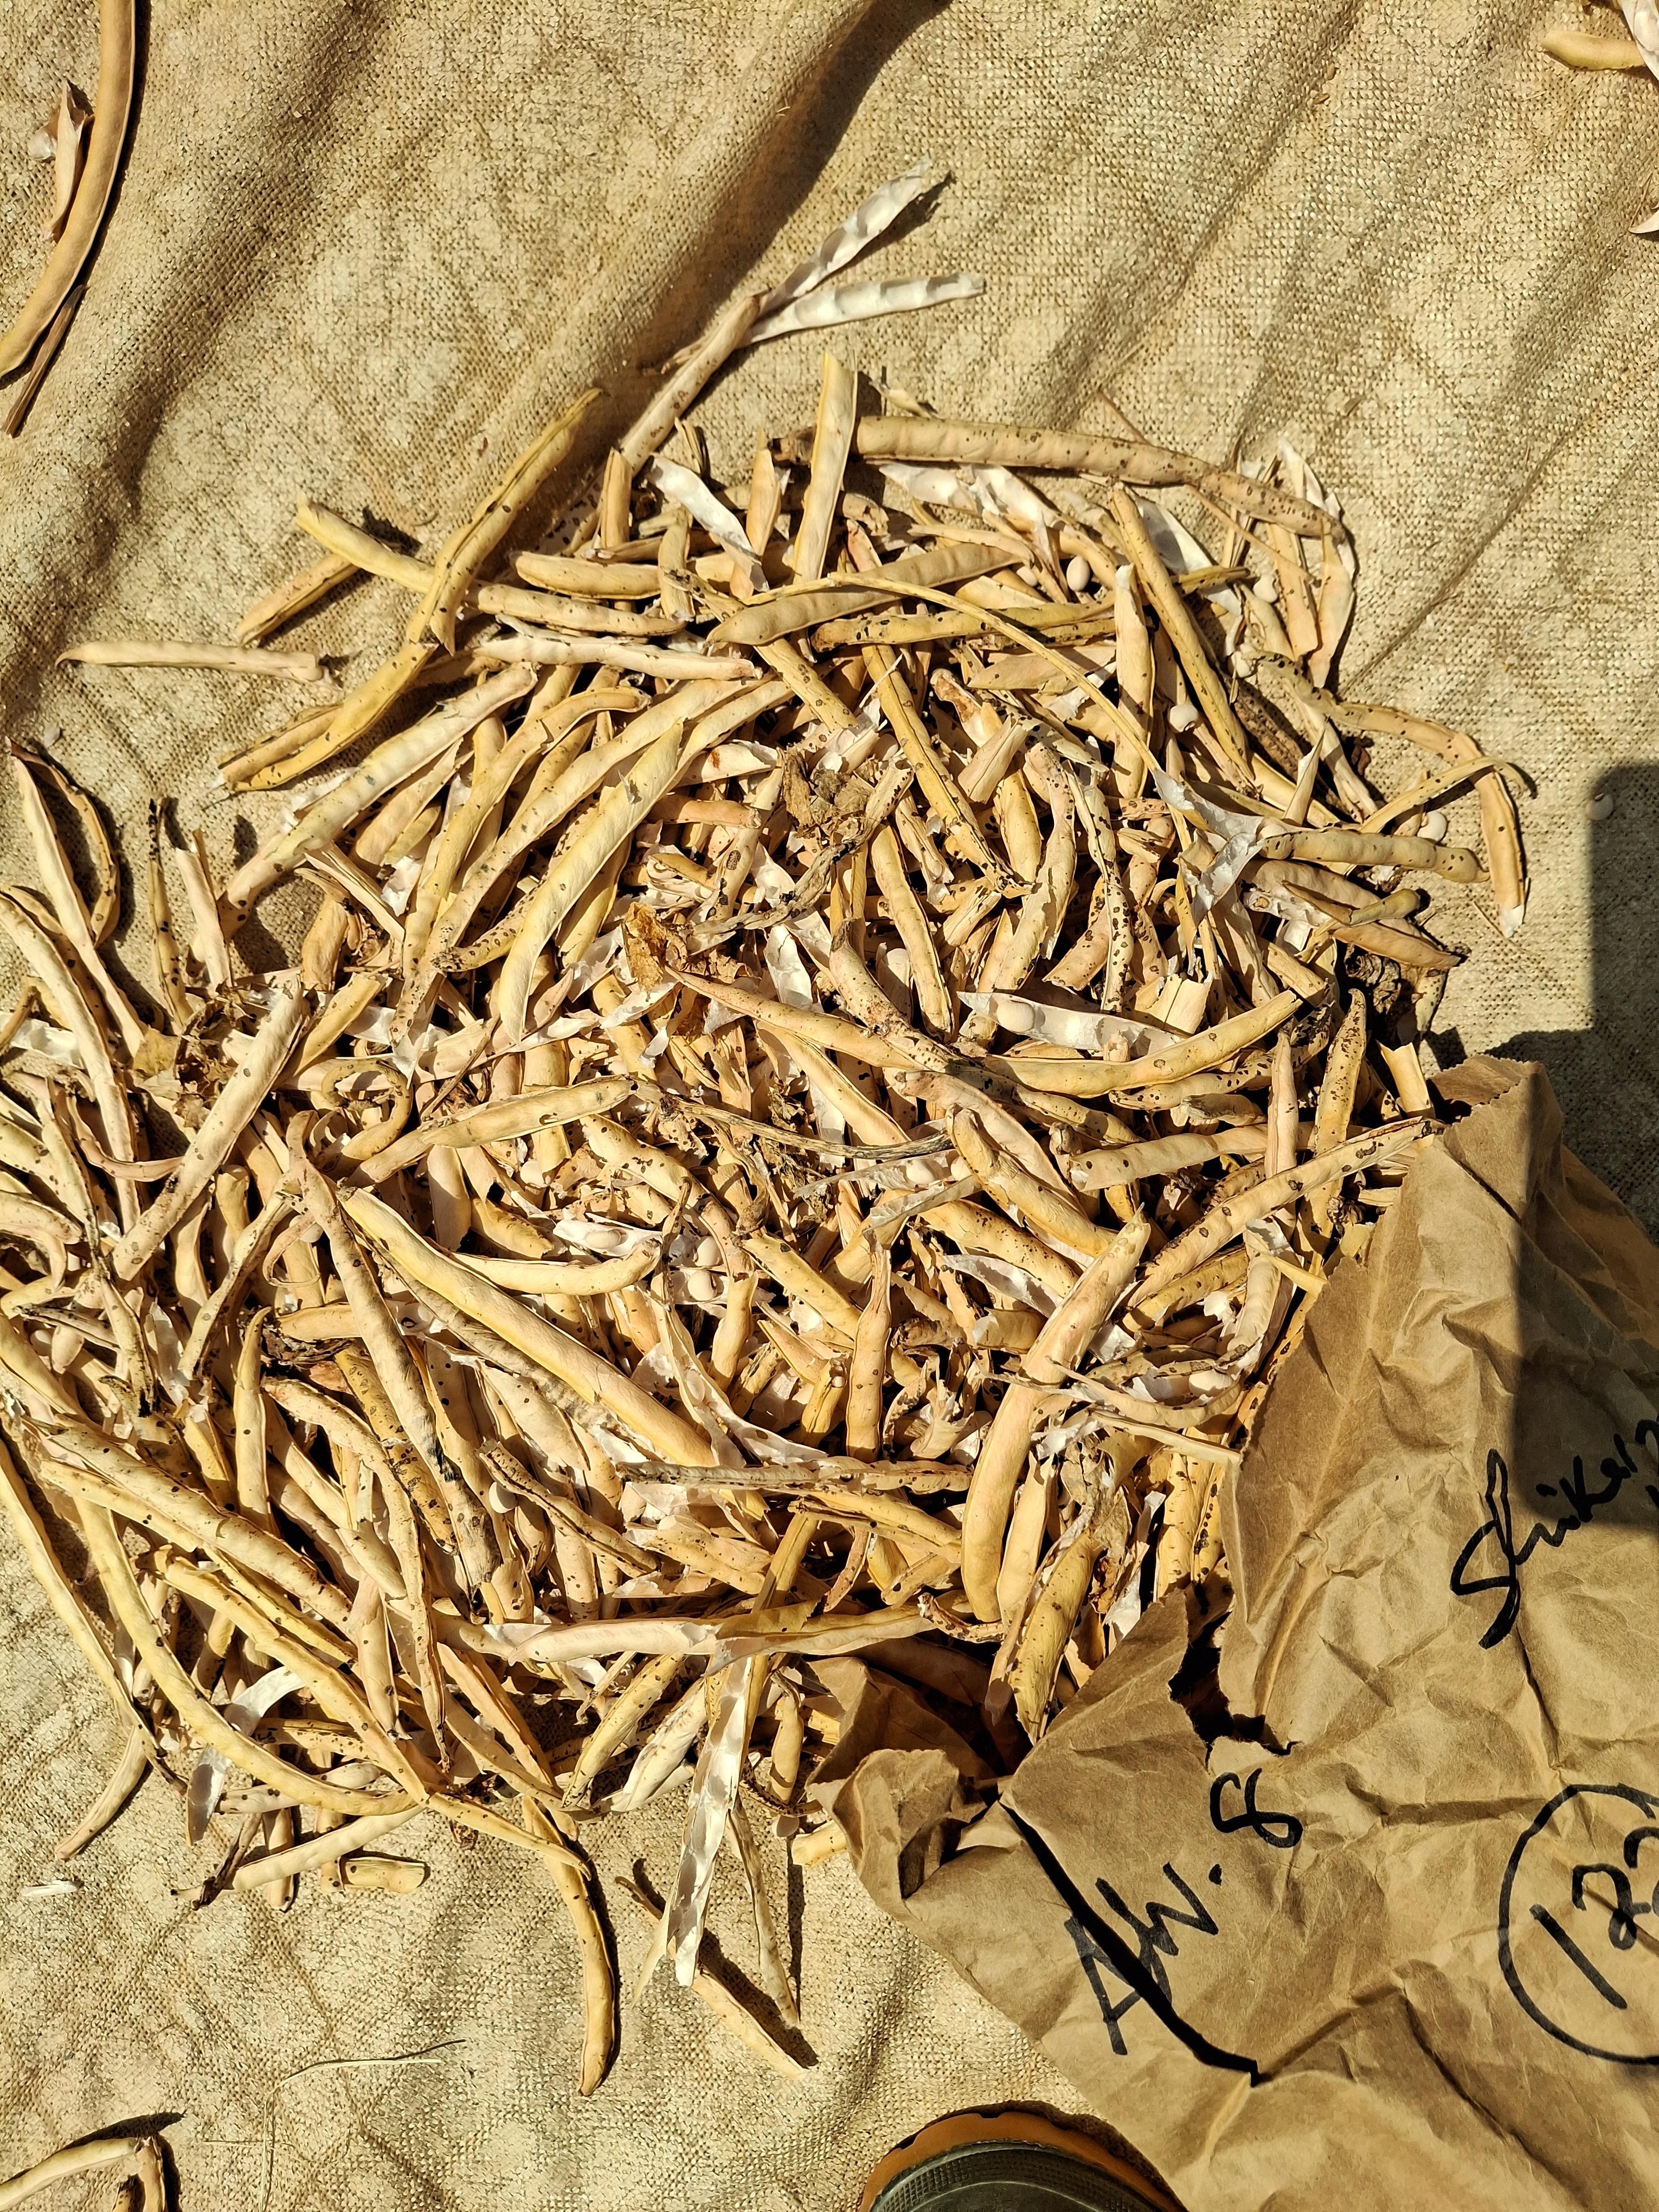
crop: cowpea
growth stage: harvest
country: Nigeria
